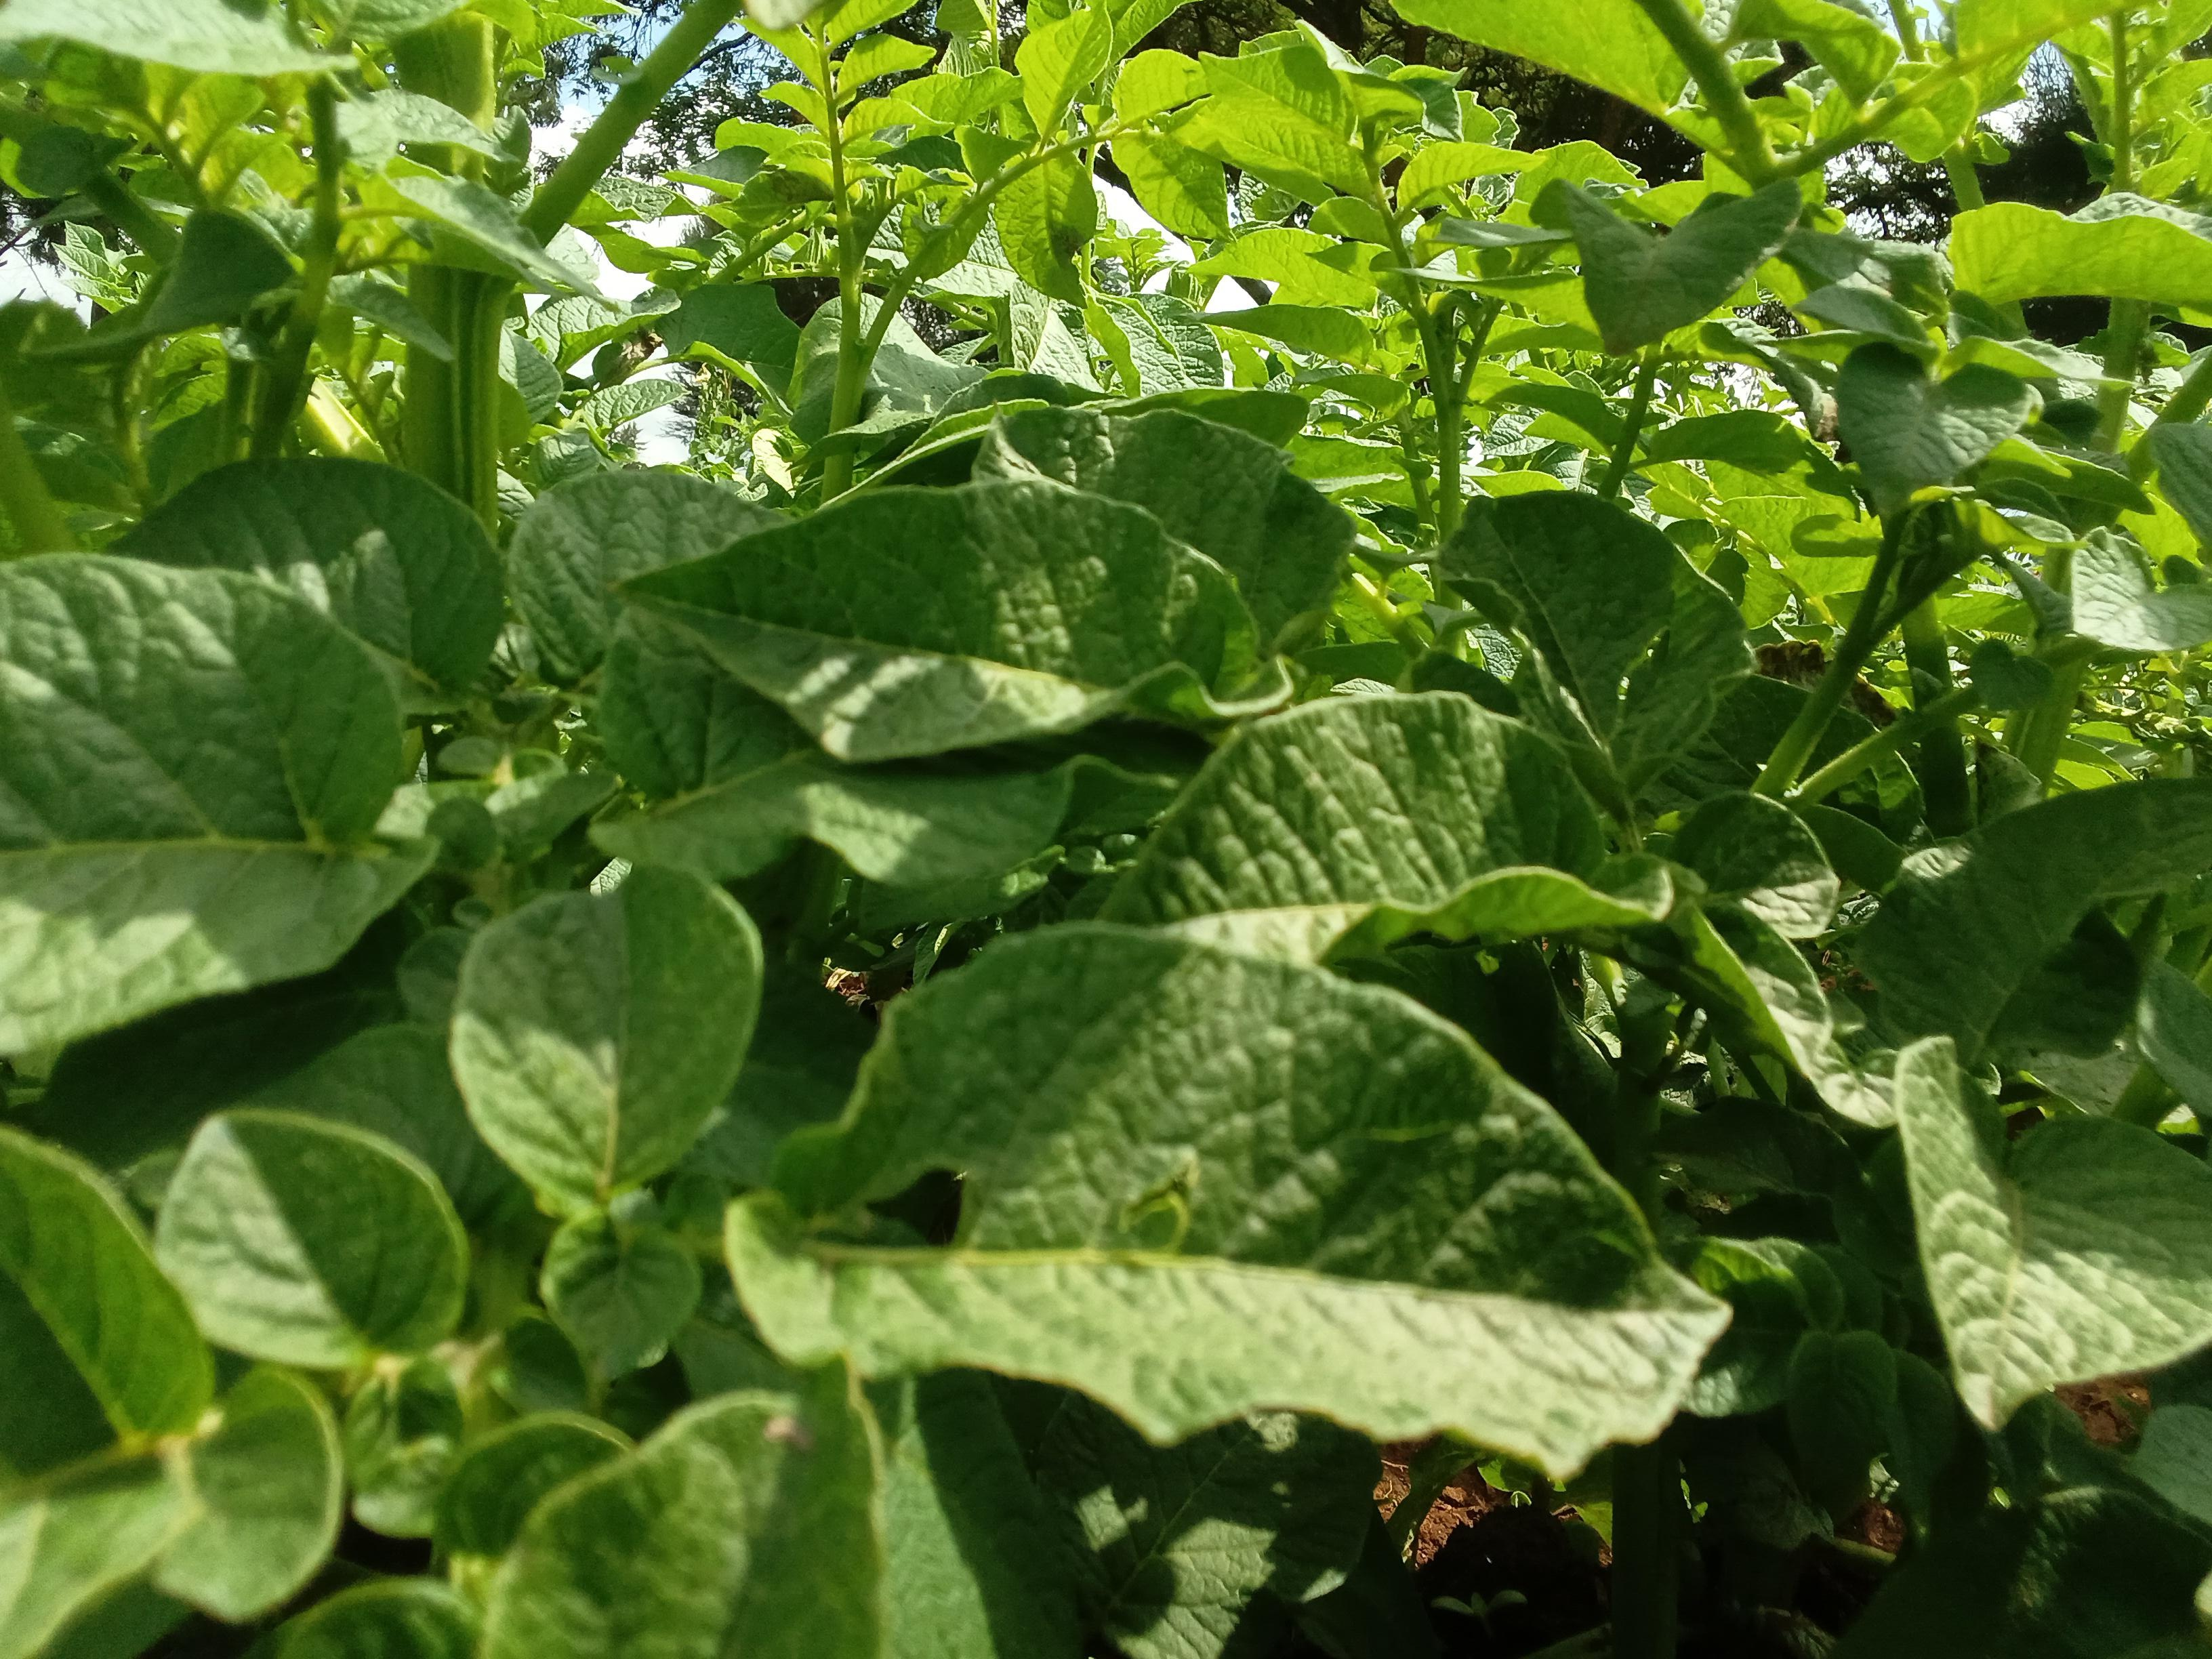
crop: potato
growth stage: flowering
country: Kenya
